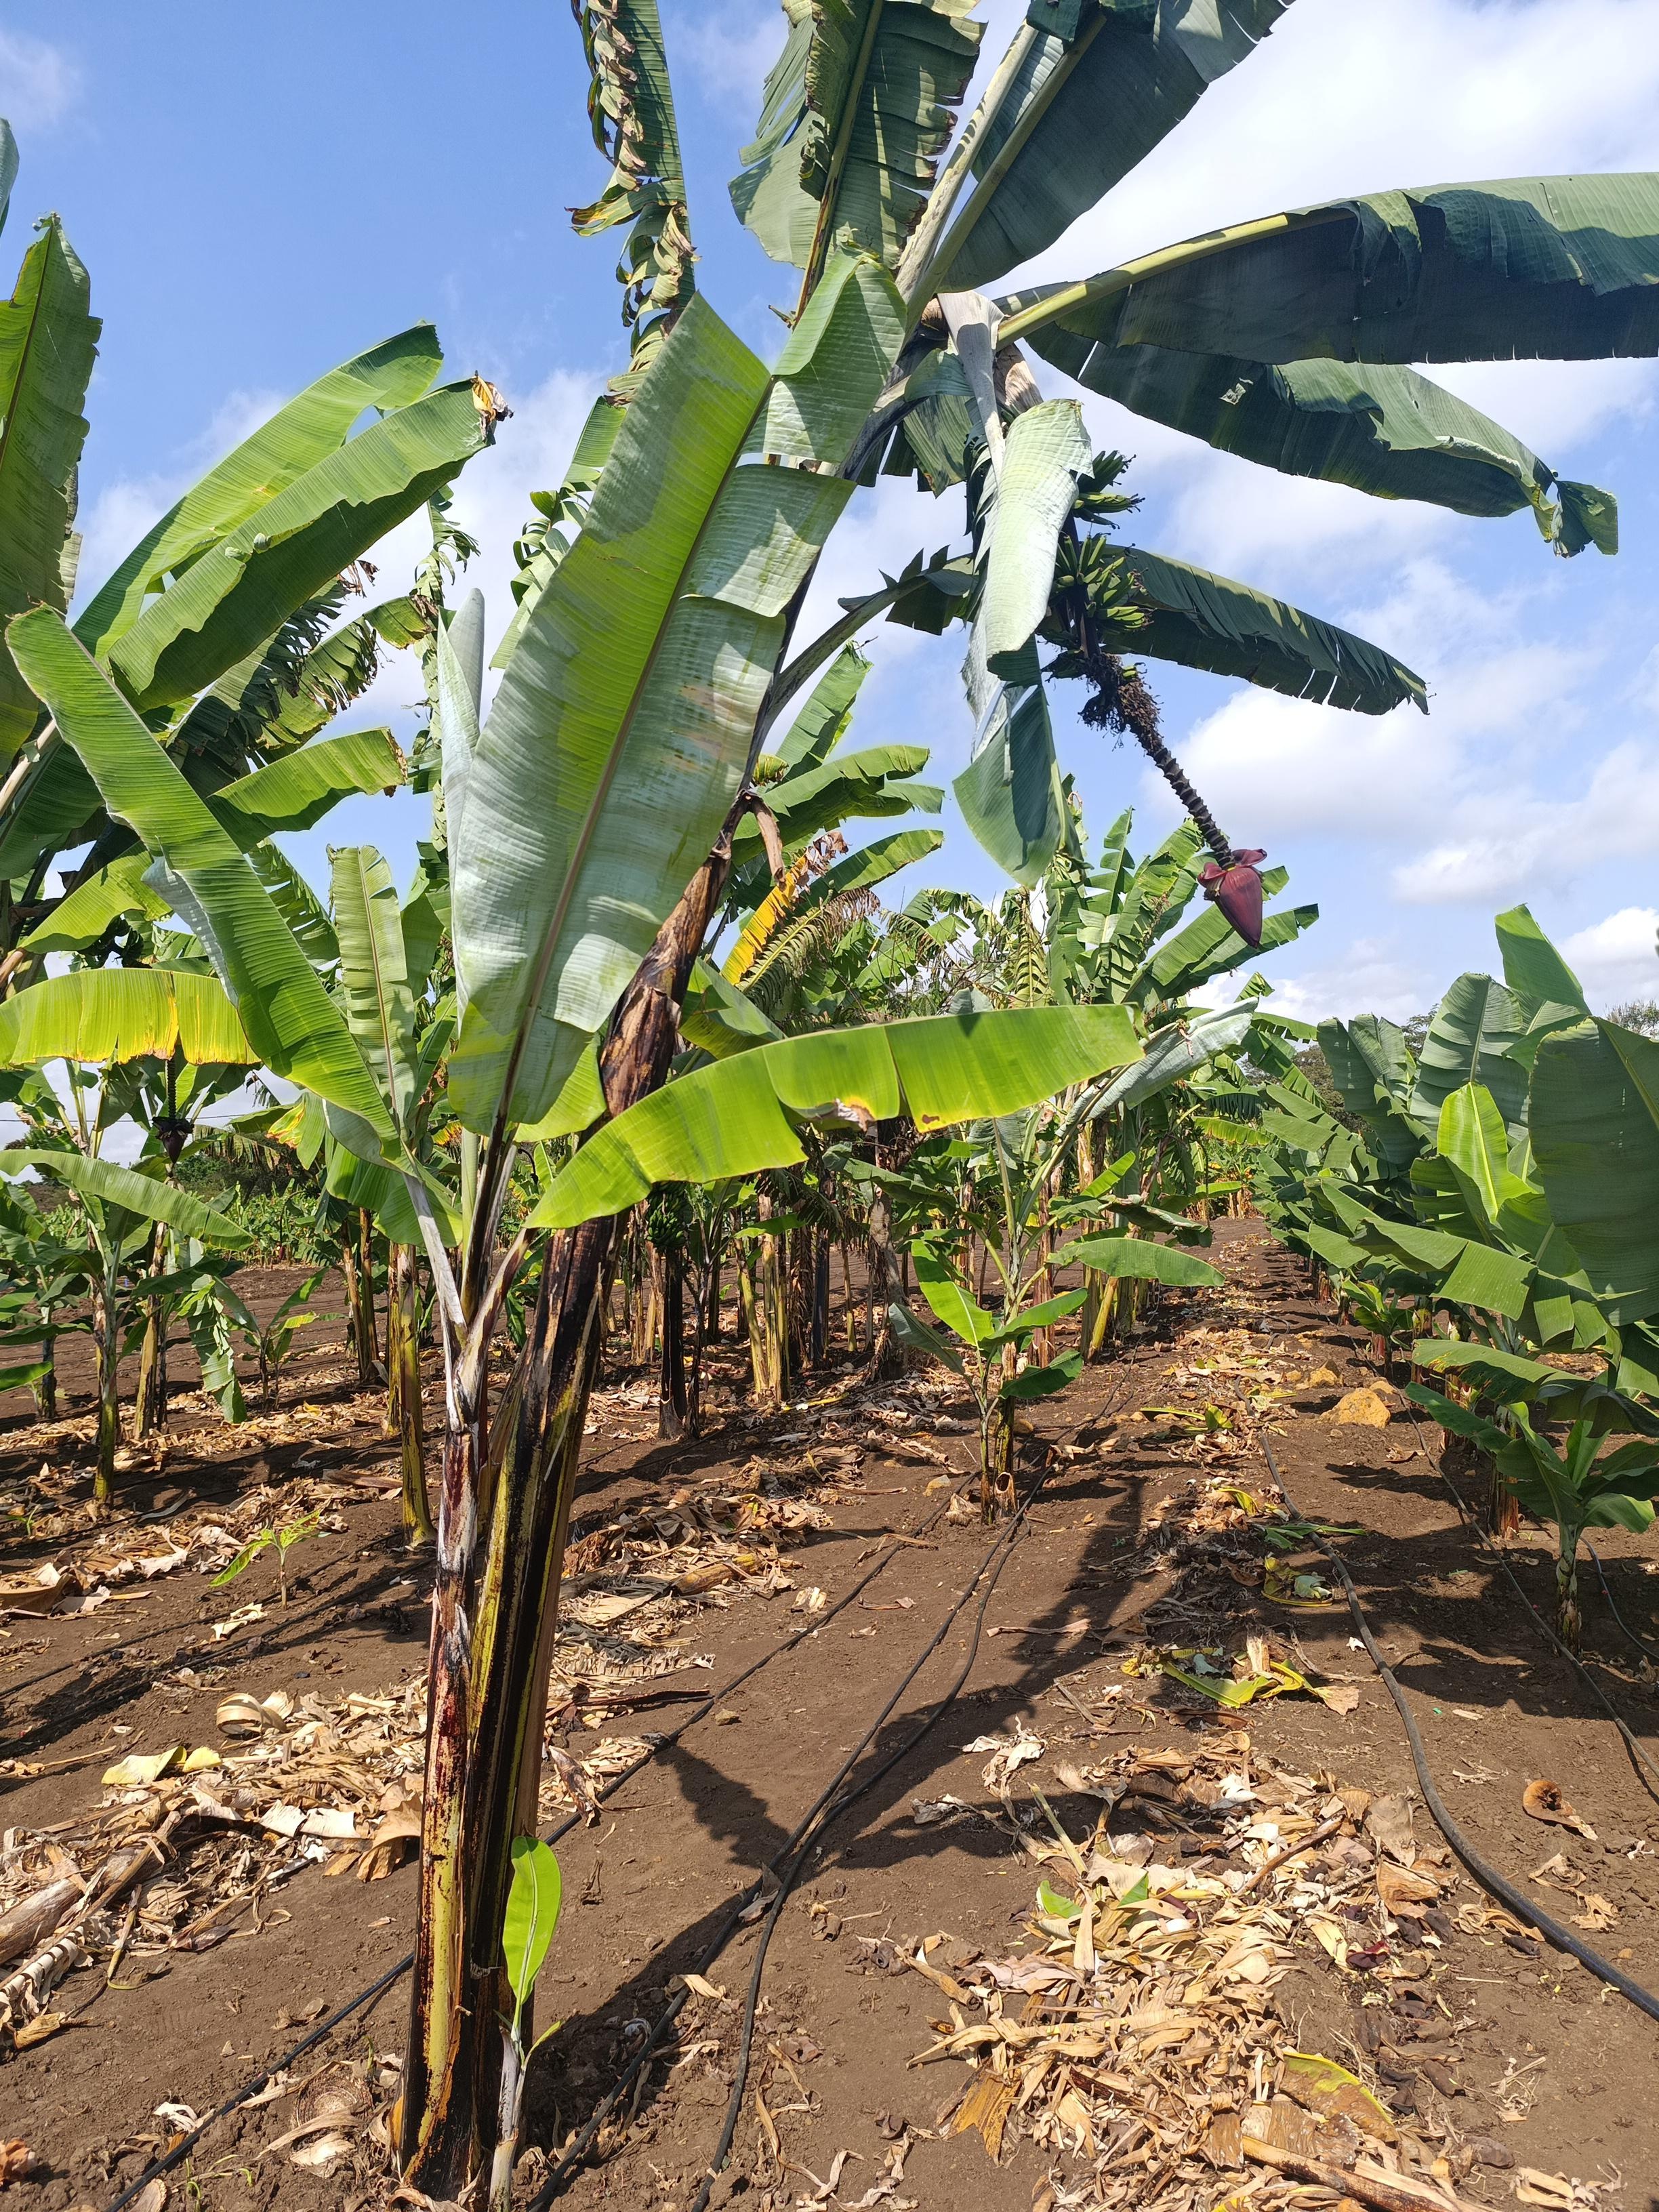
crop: banana
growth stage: development fruit
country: Tanzania
